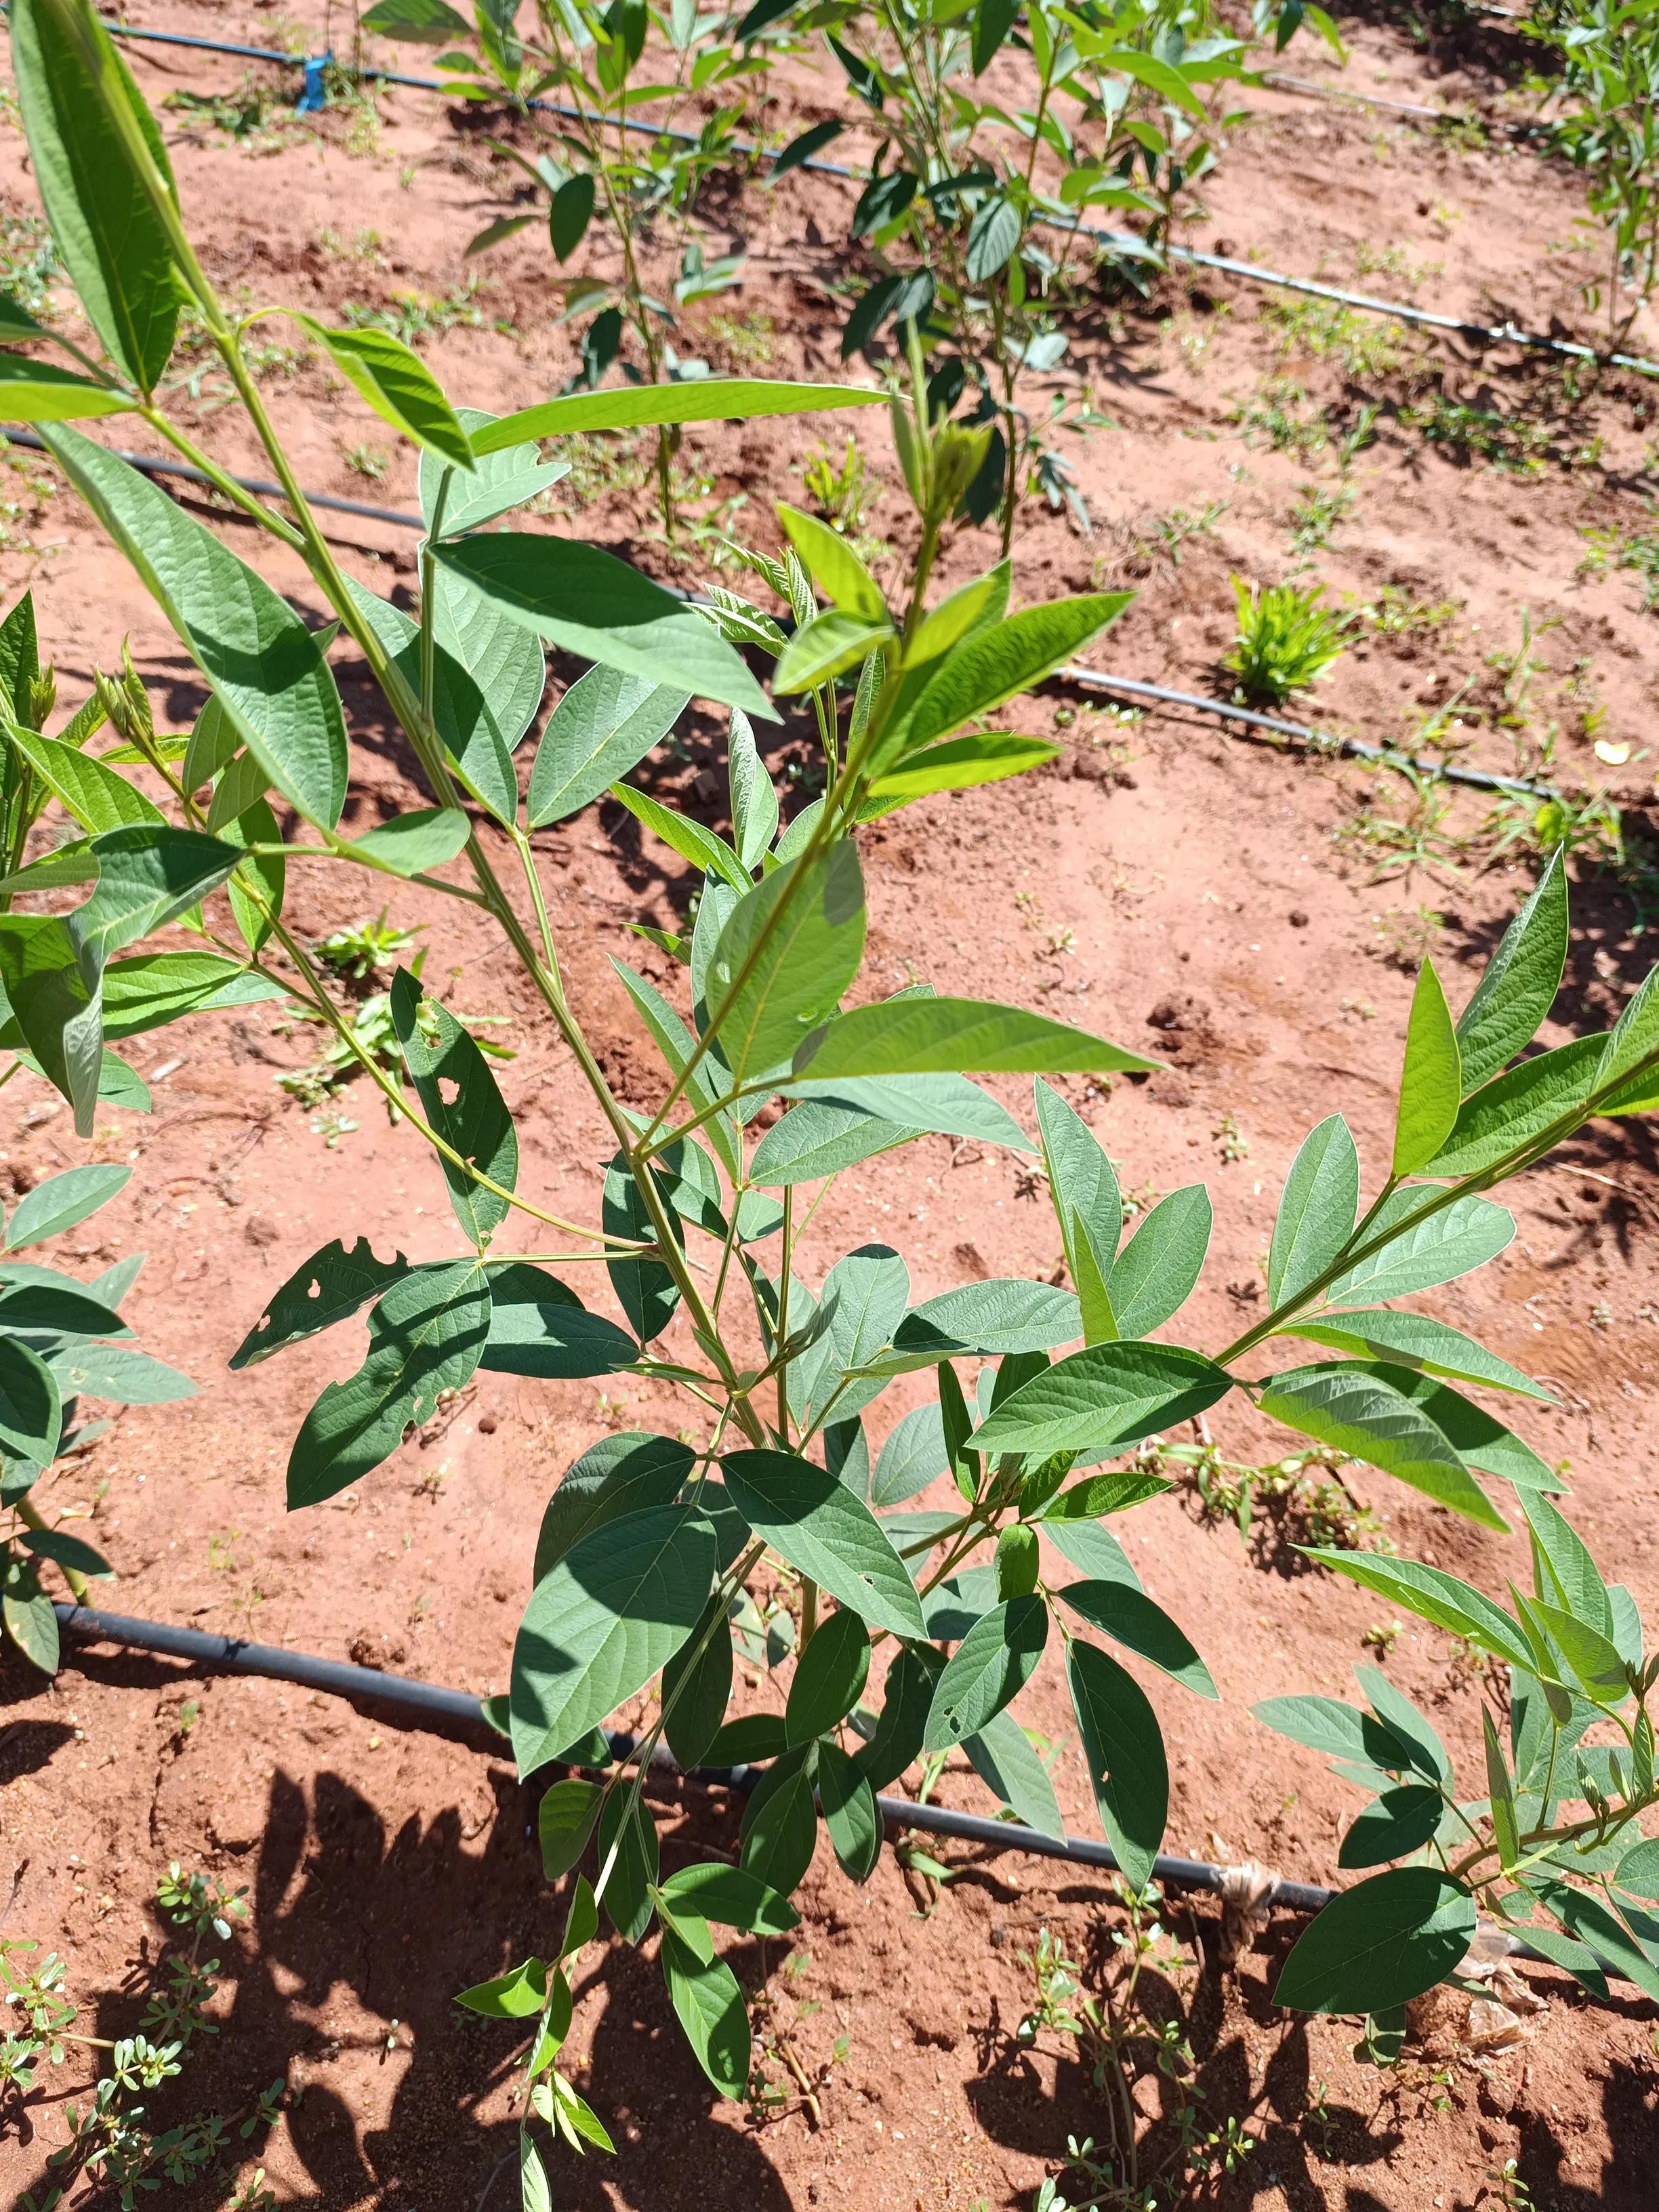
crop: pigeonpea
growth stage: vegetative
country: Kenya
